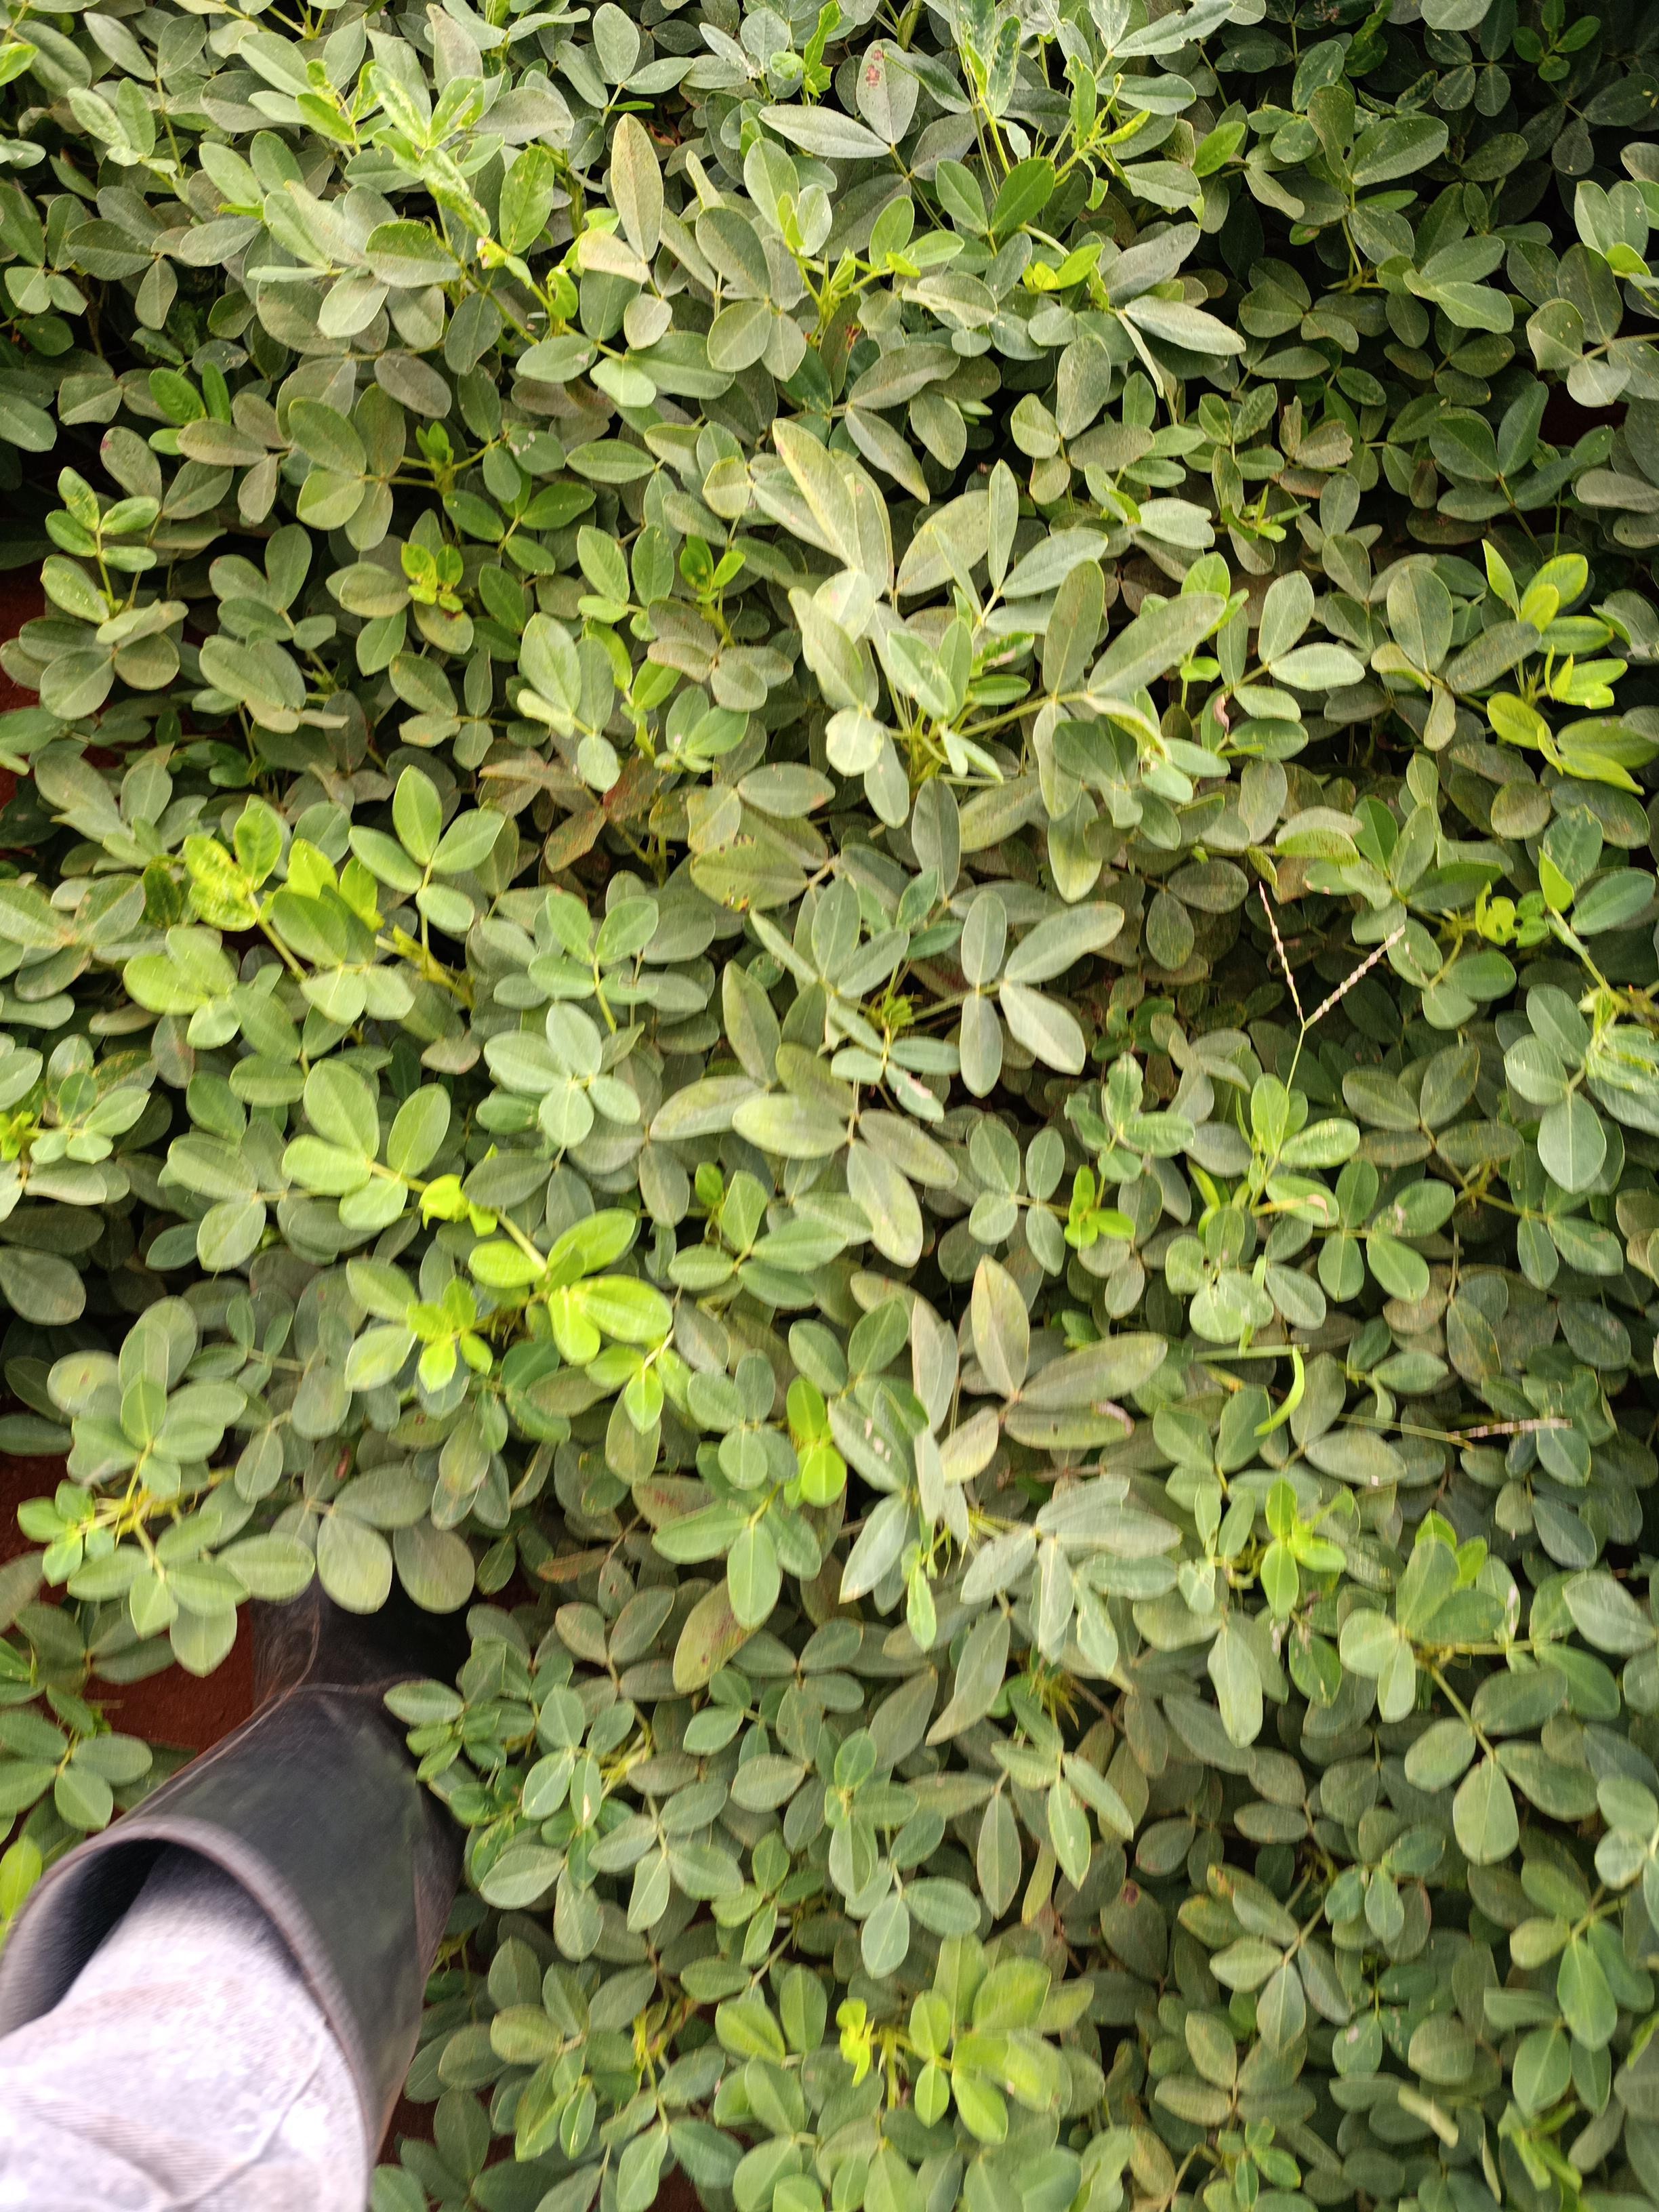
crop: groundnut
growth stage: pegging
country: Kenya
